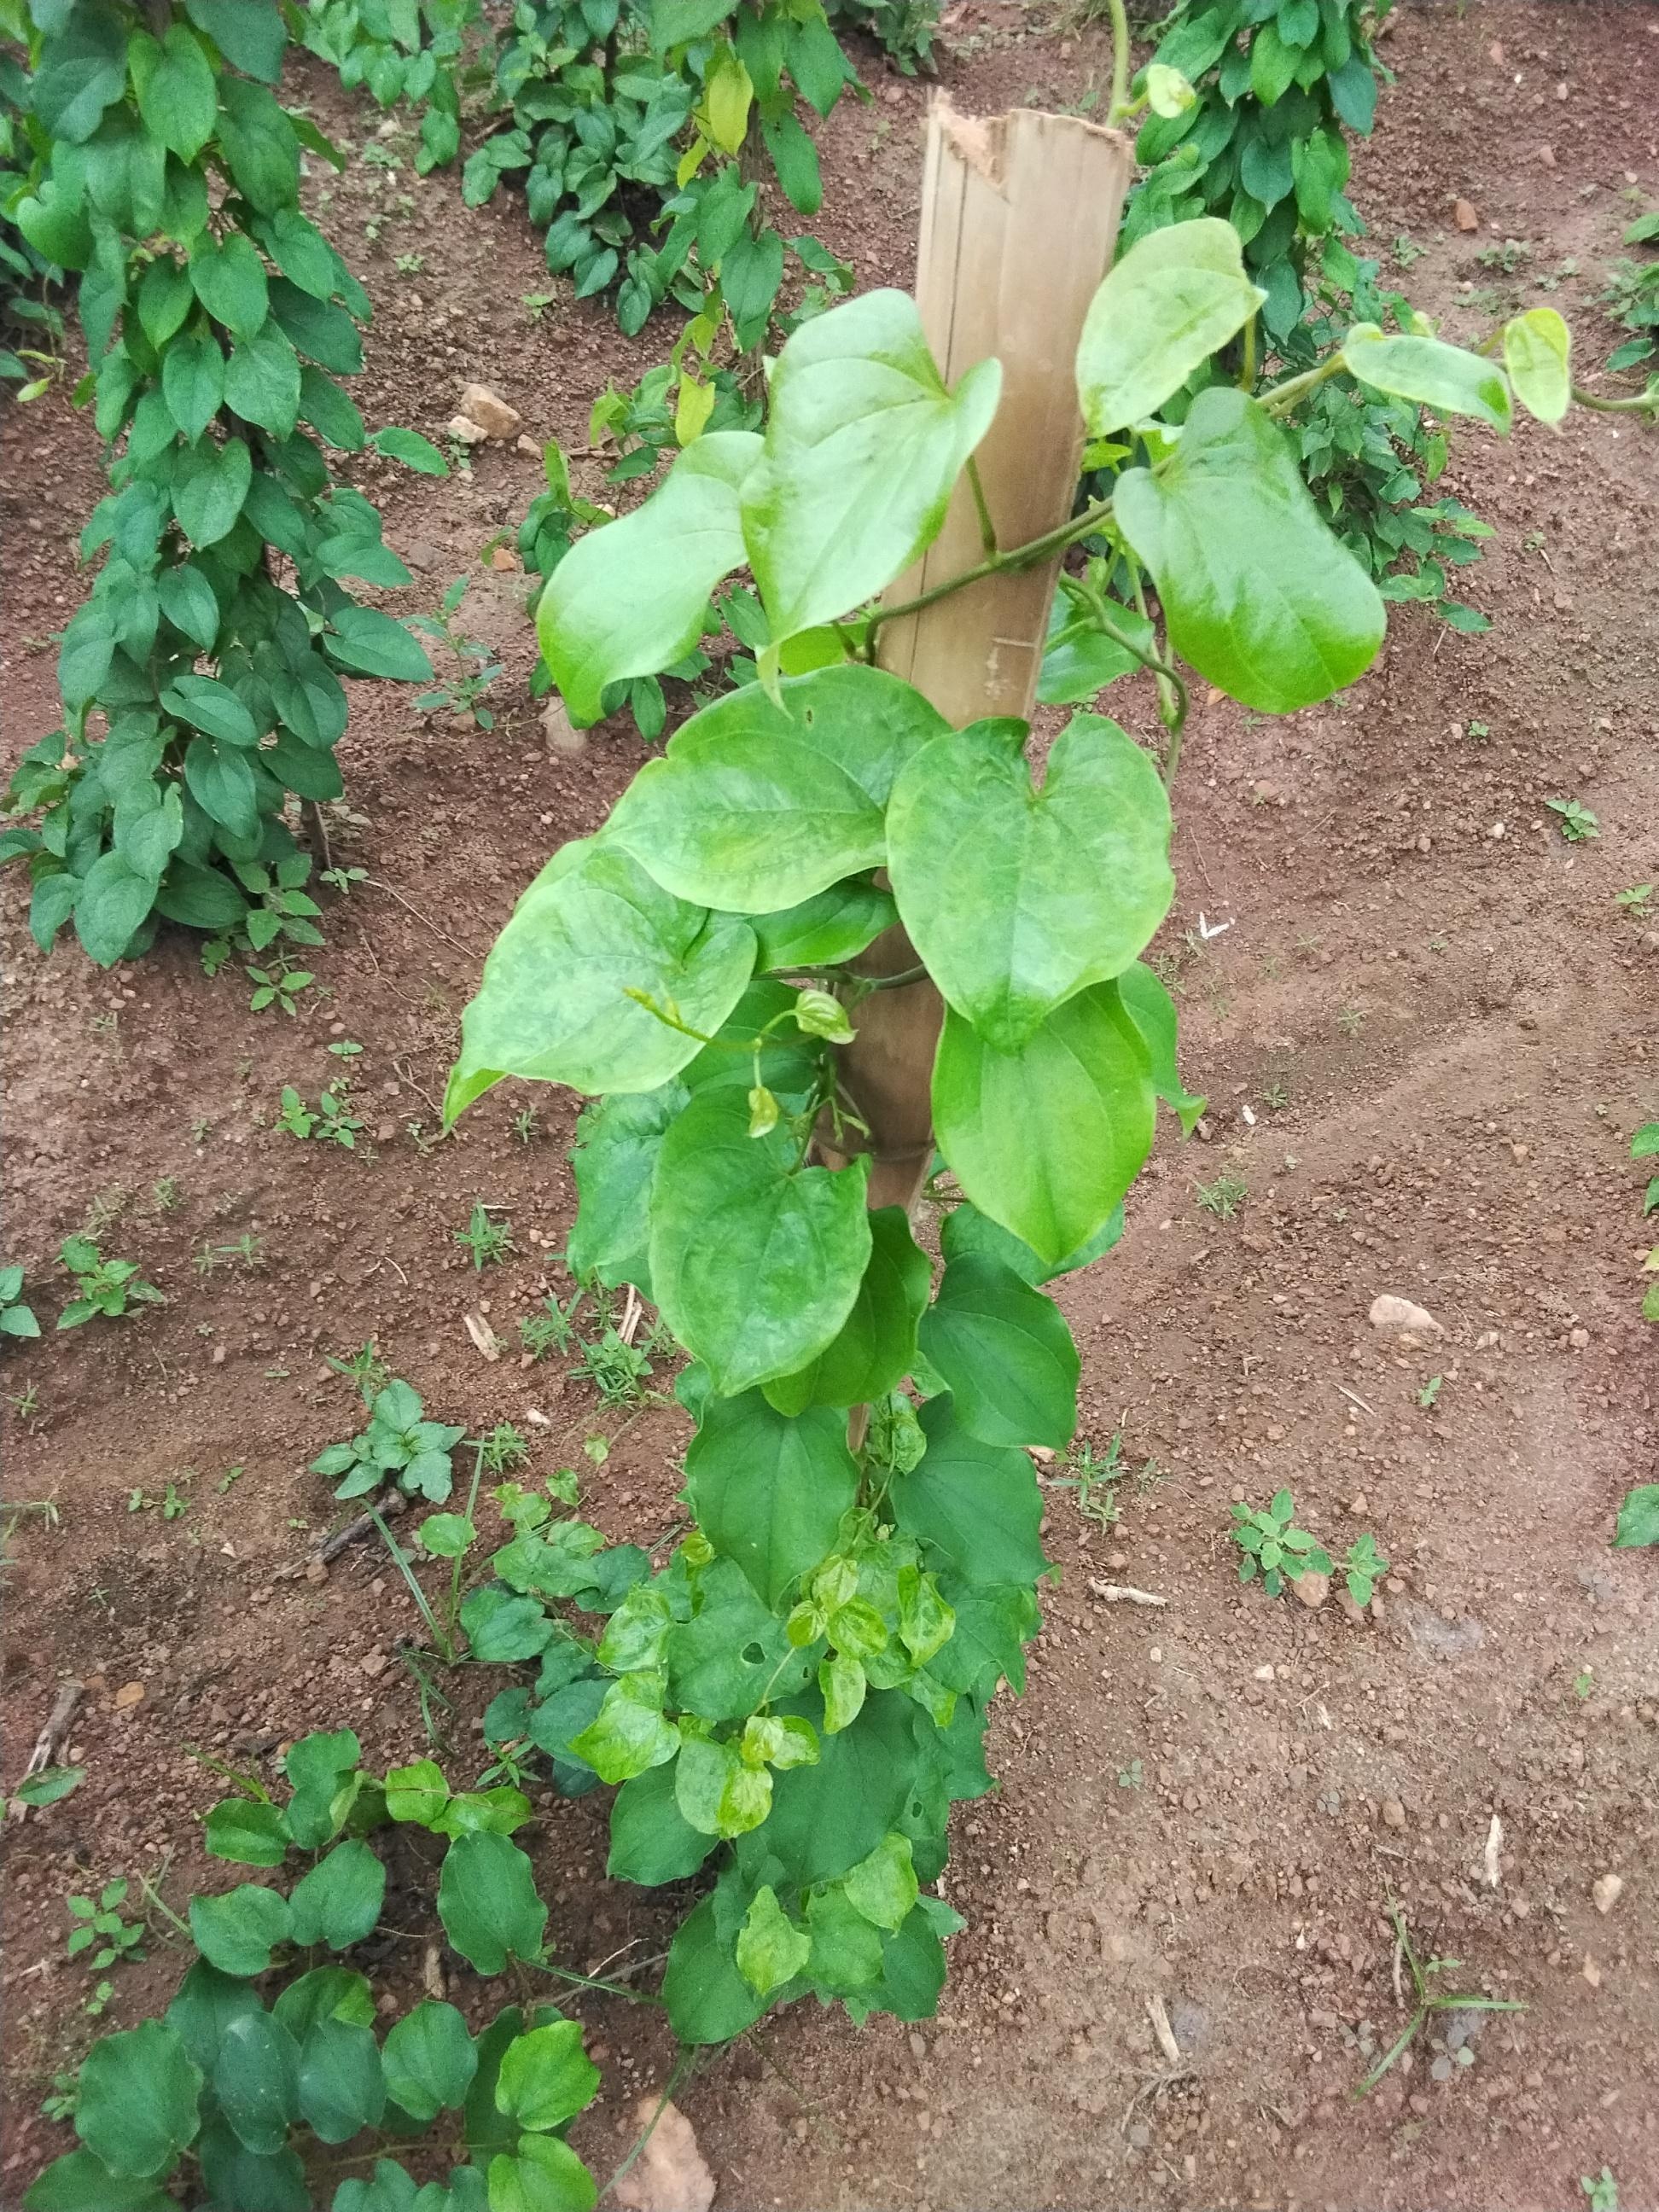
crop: yam
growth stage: vegetative
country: Nigeria
